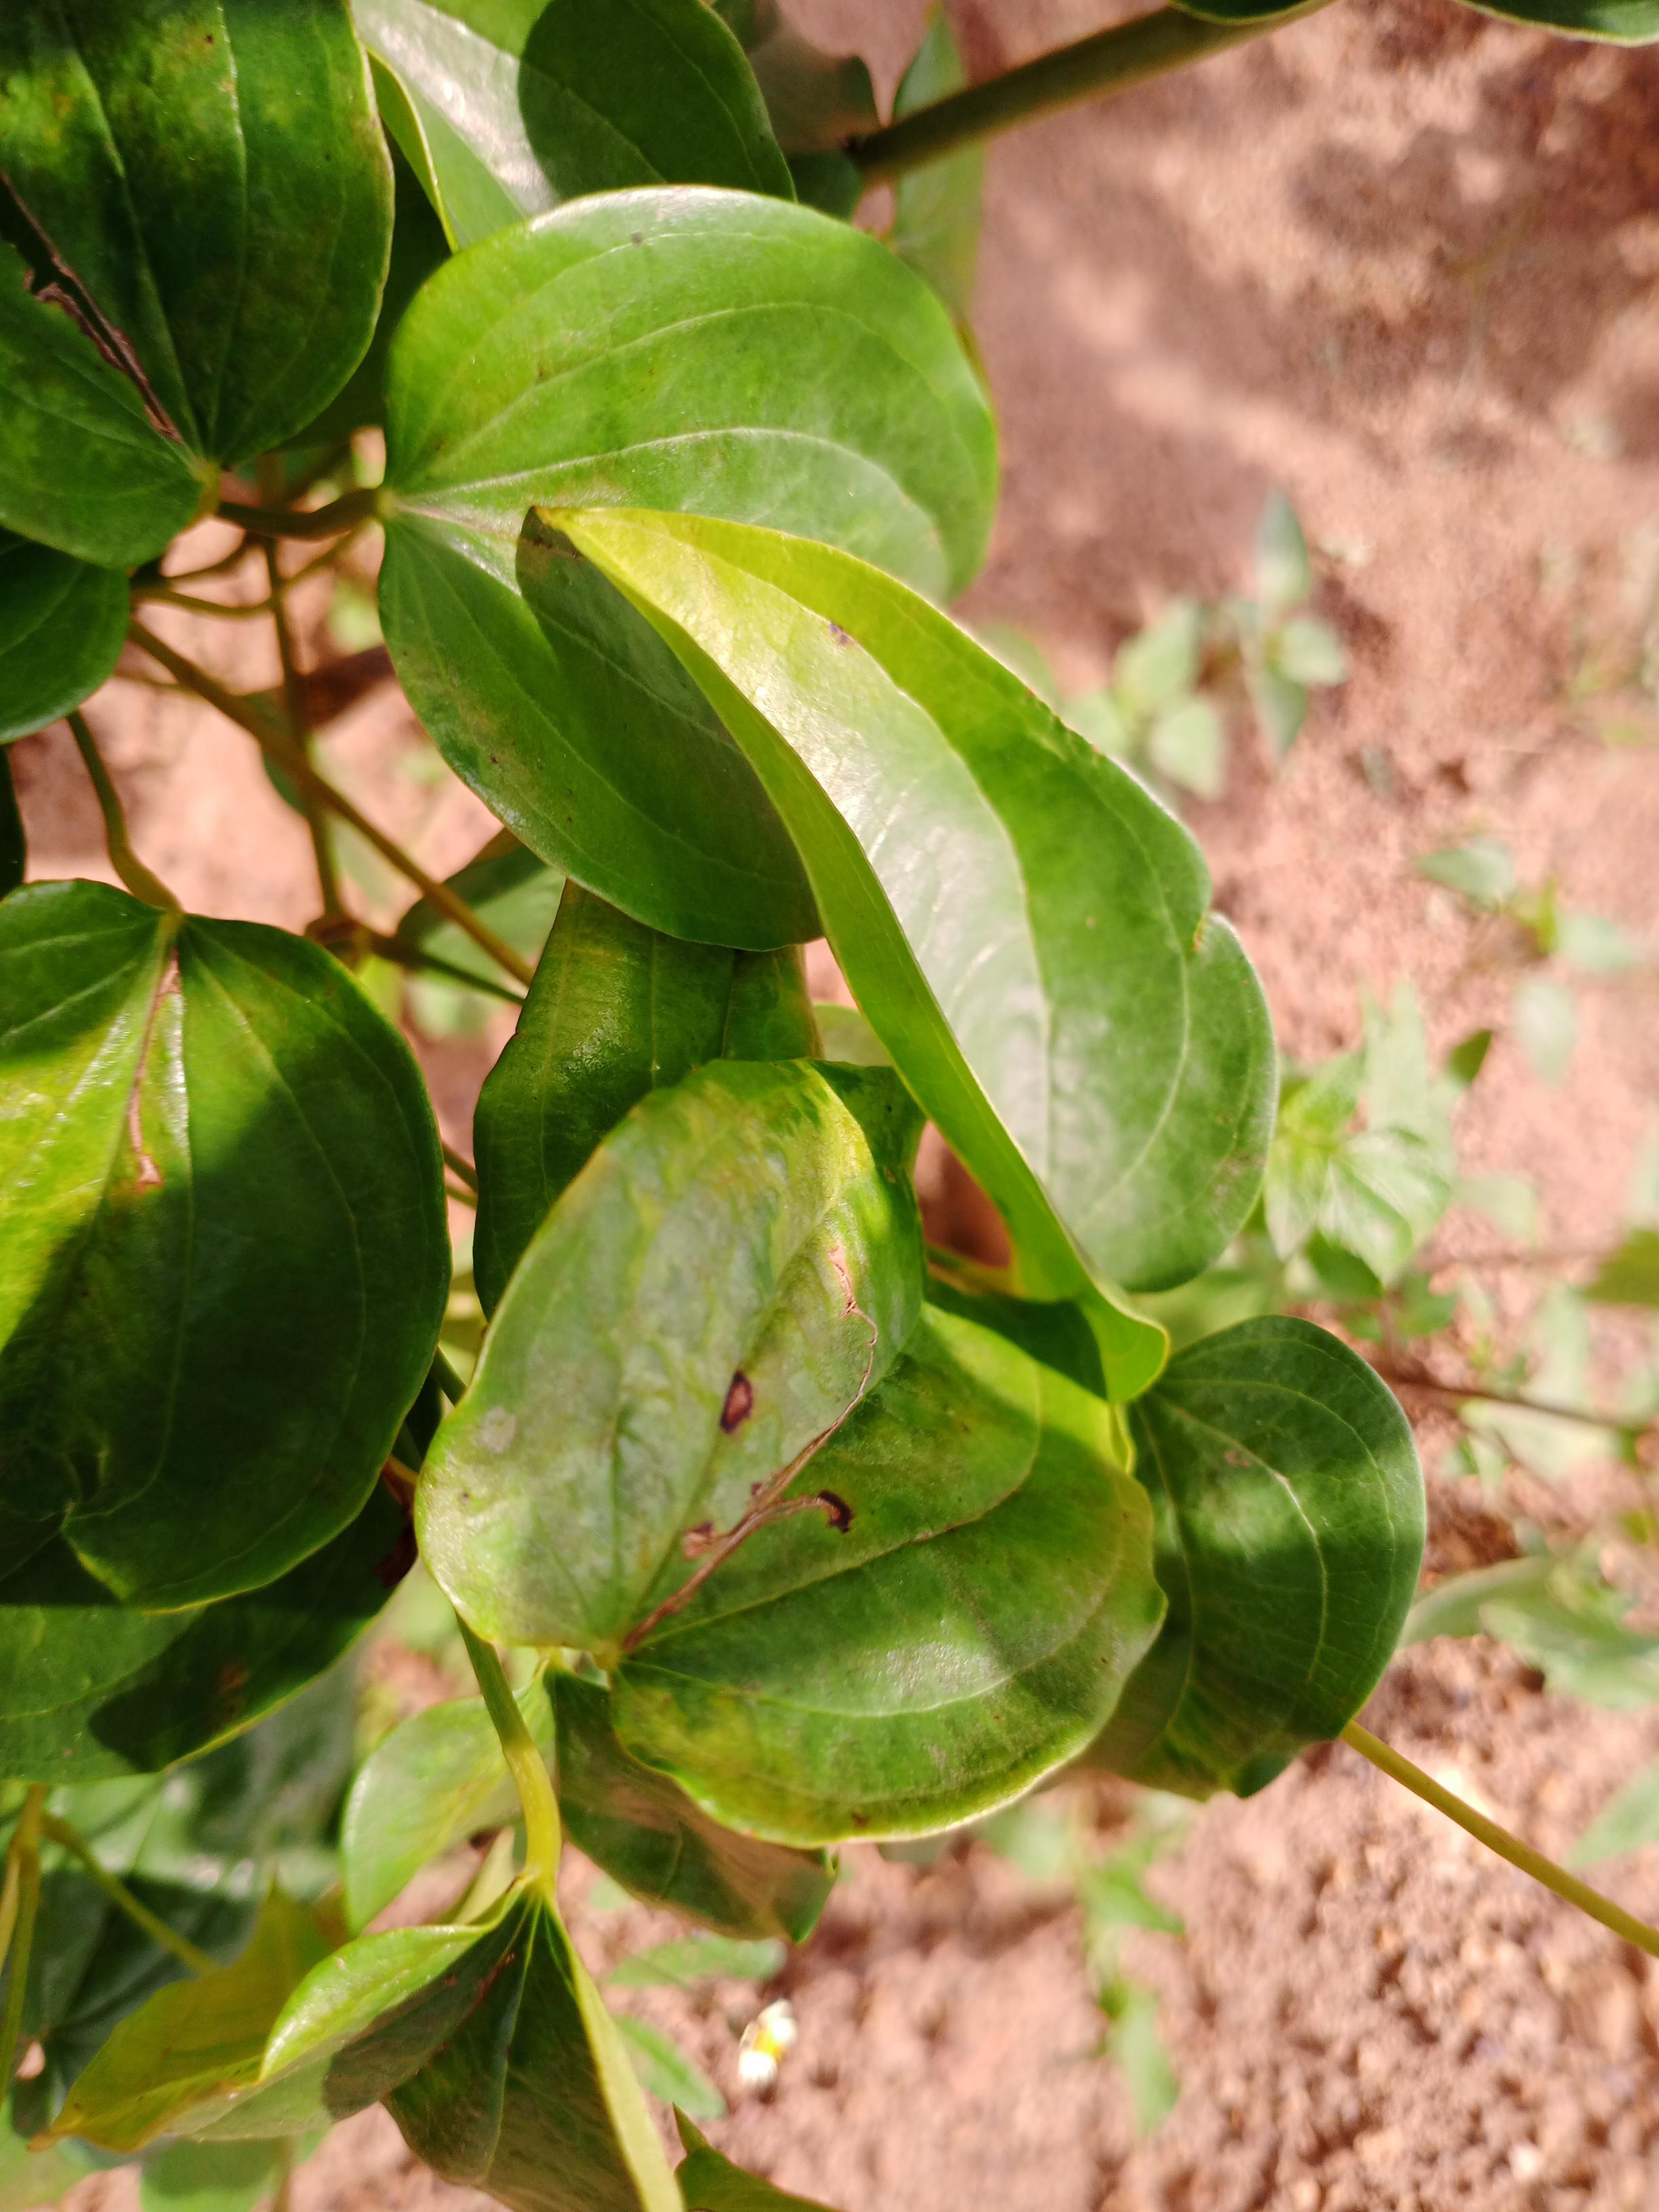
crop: yam
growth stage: vegetative
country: Nigeria
